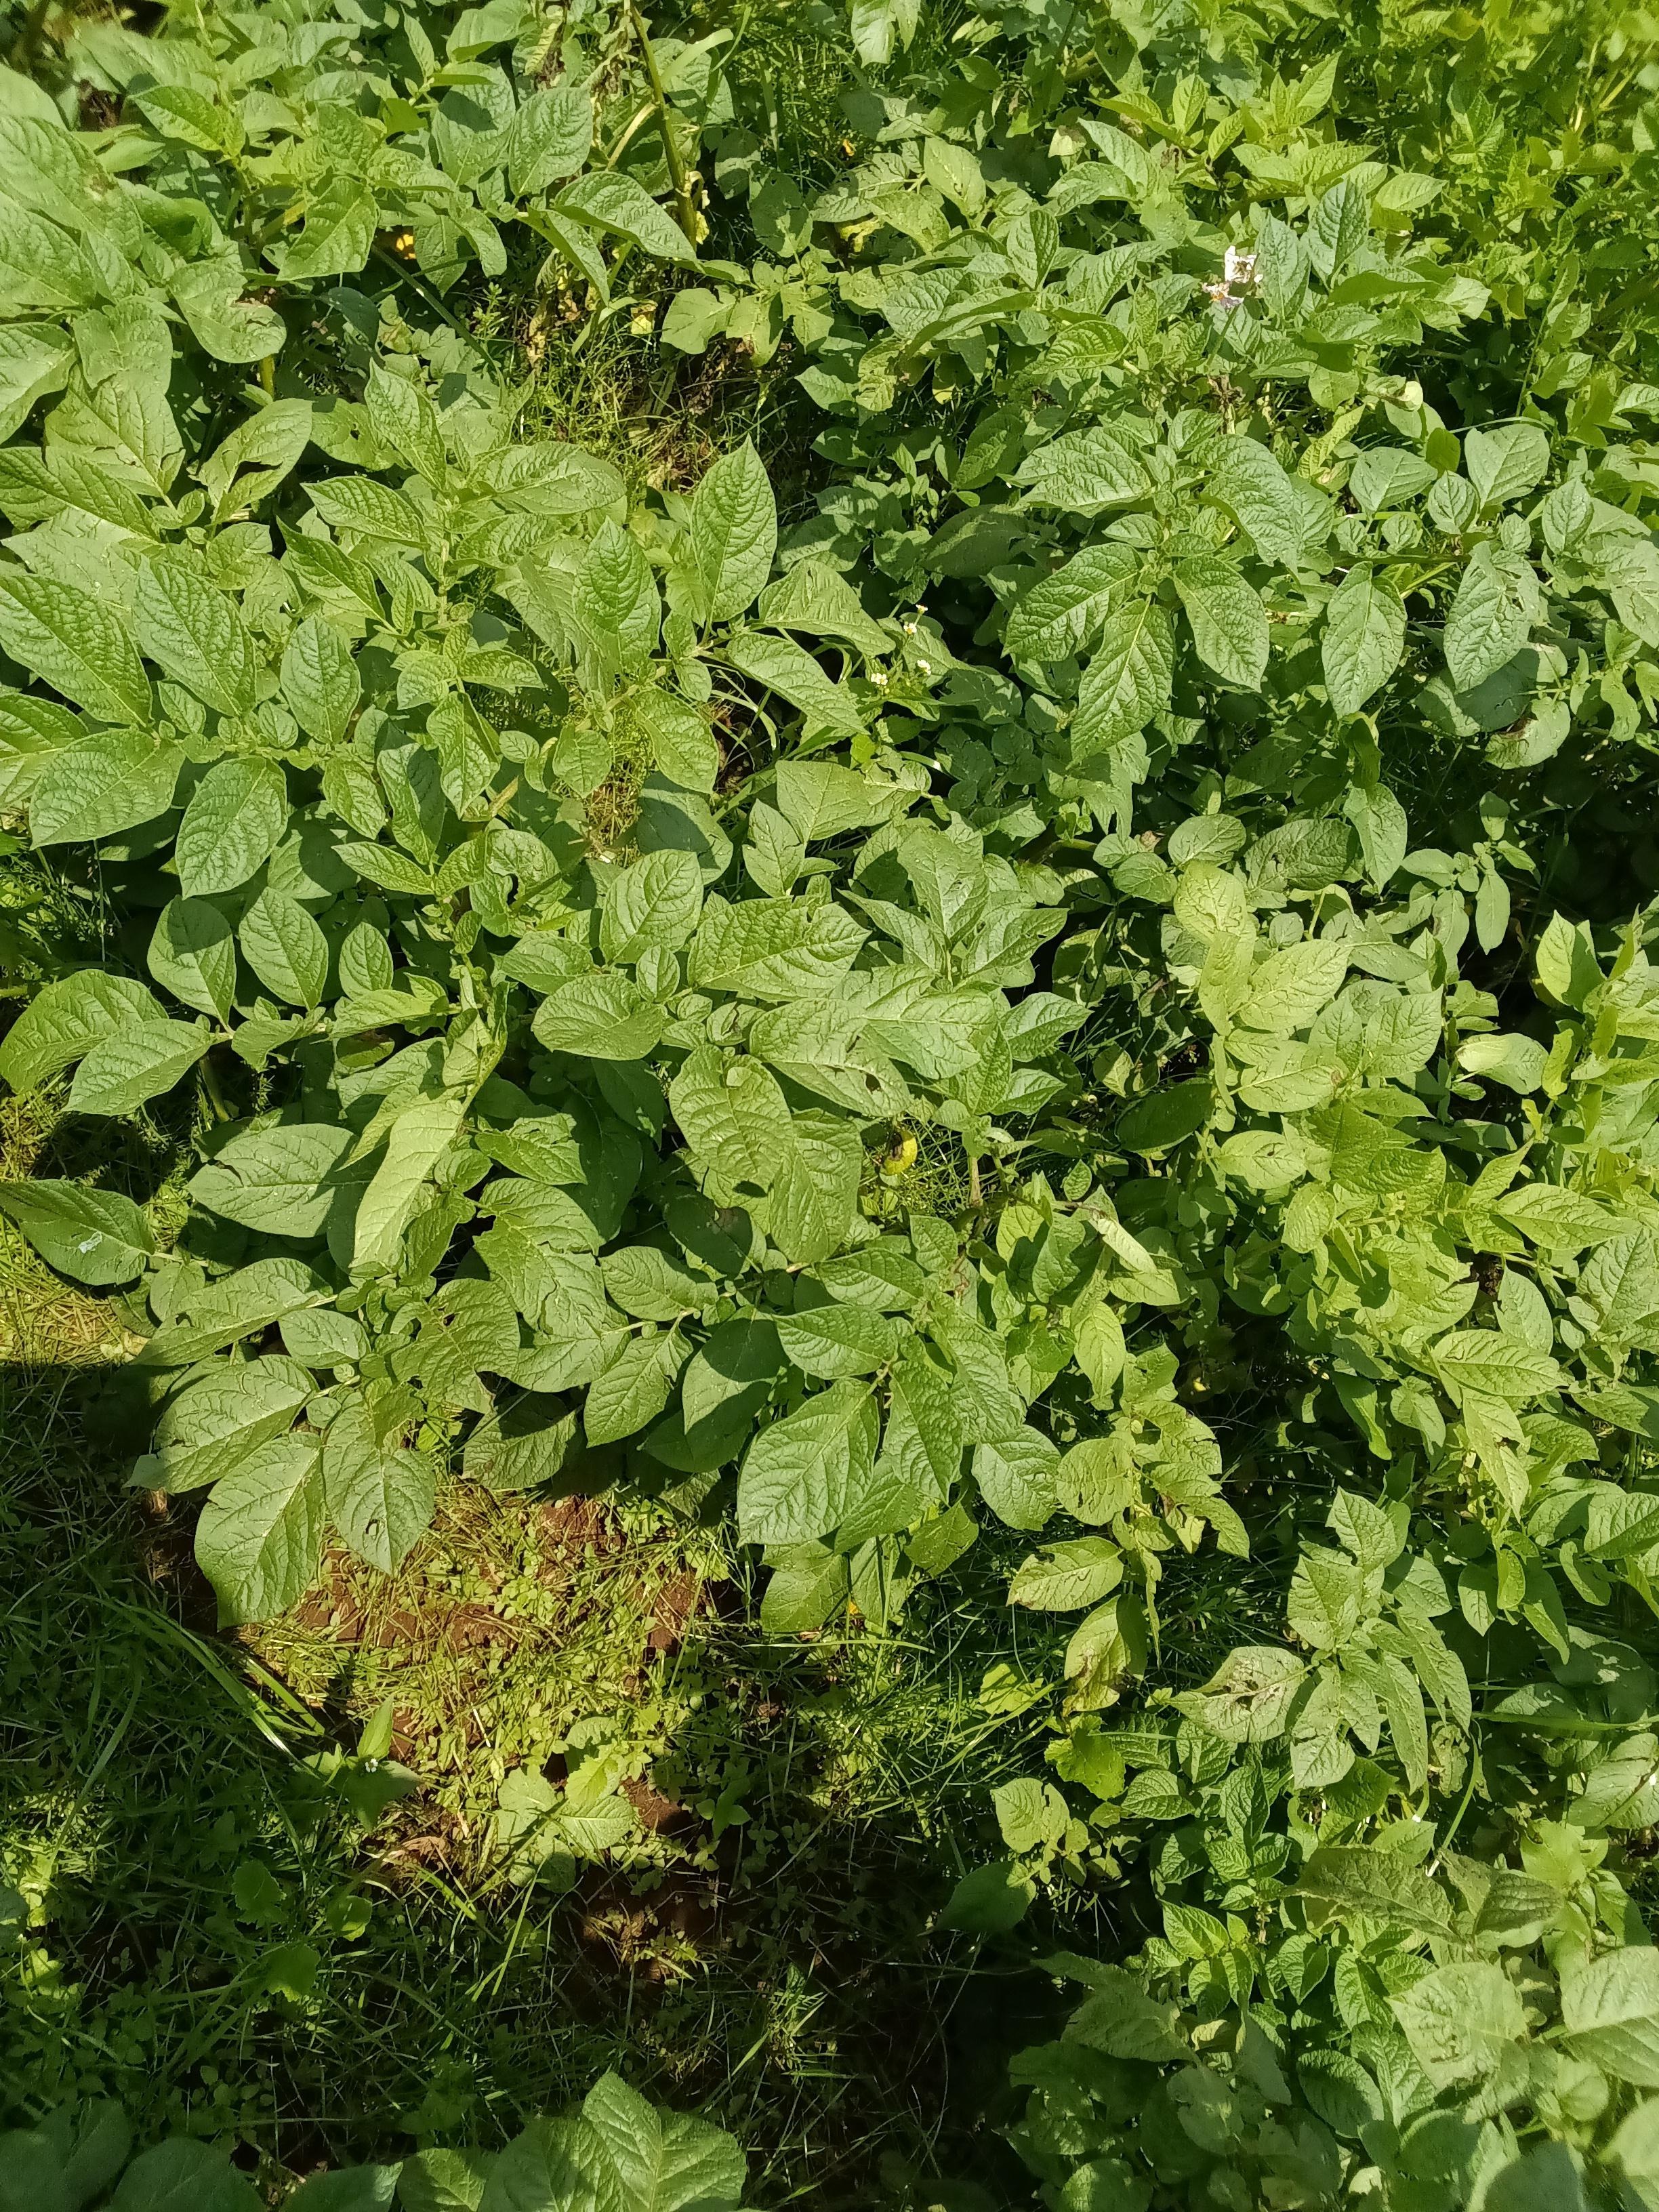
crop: potato
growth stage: flowering
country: Kenya
